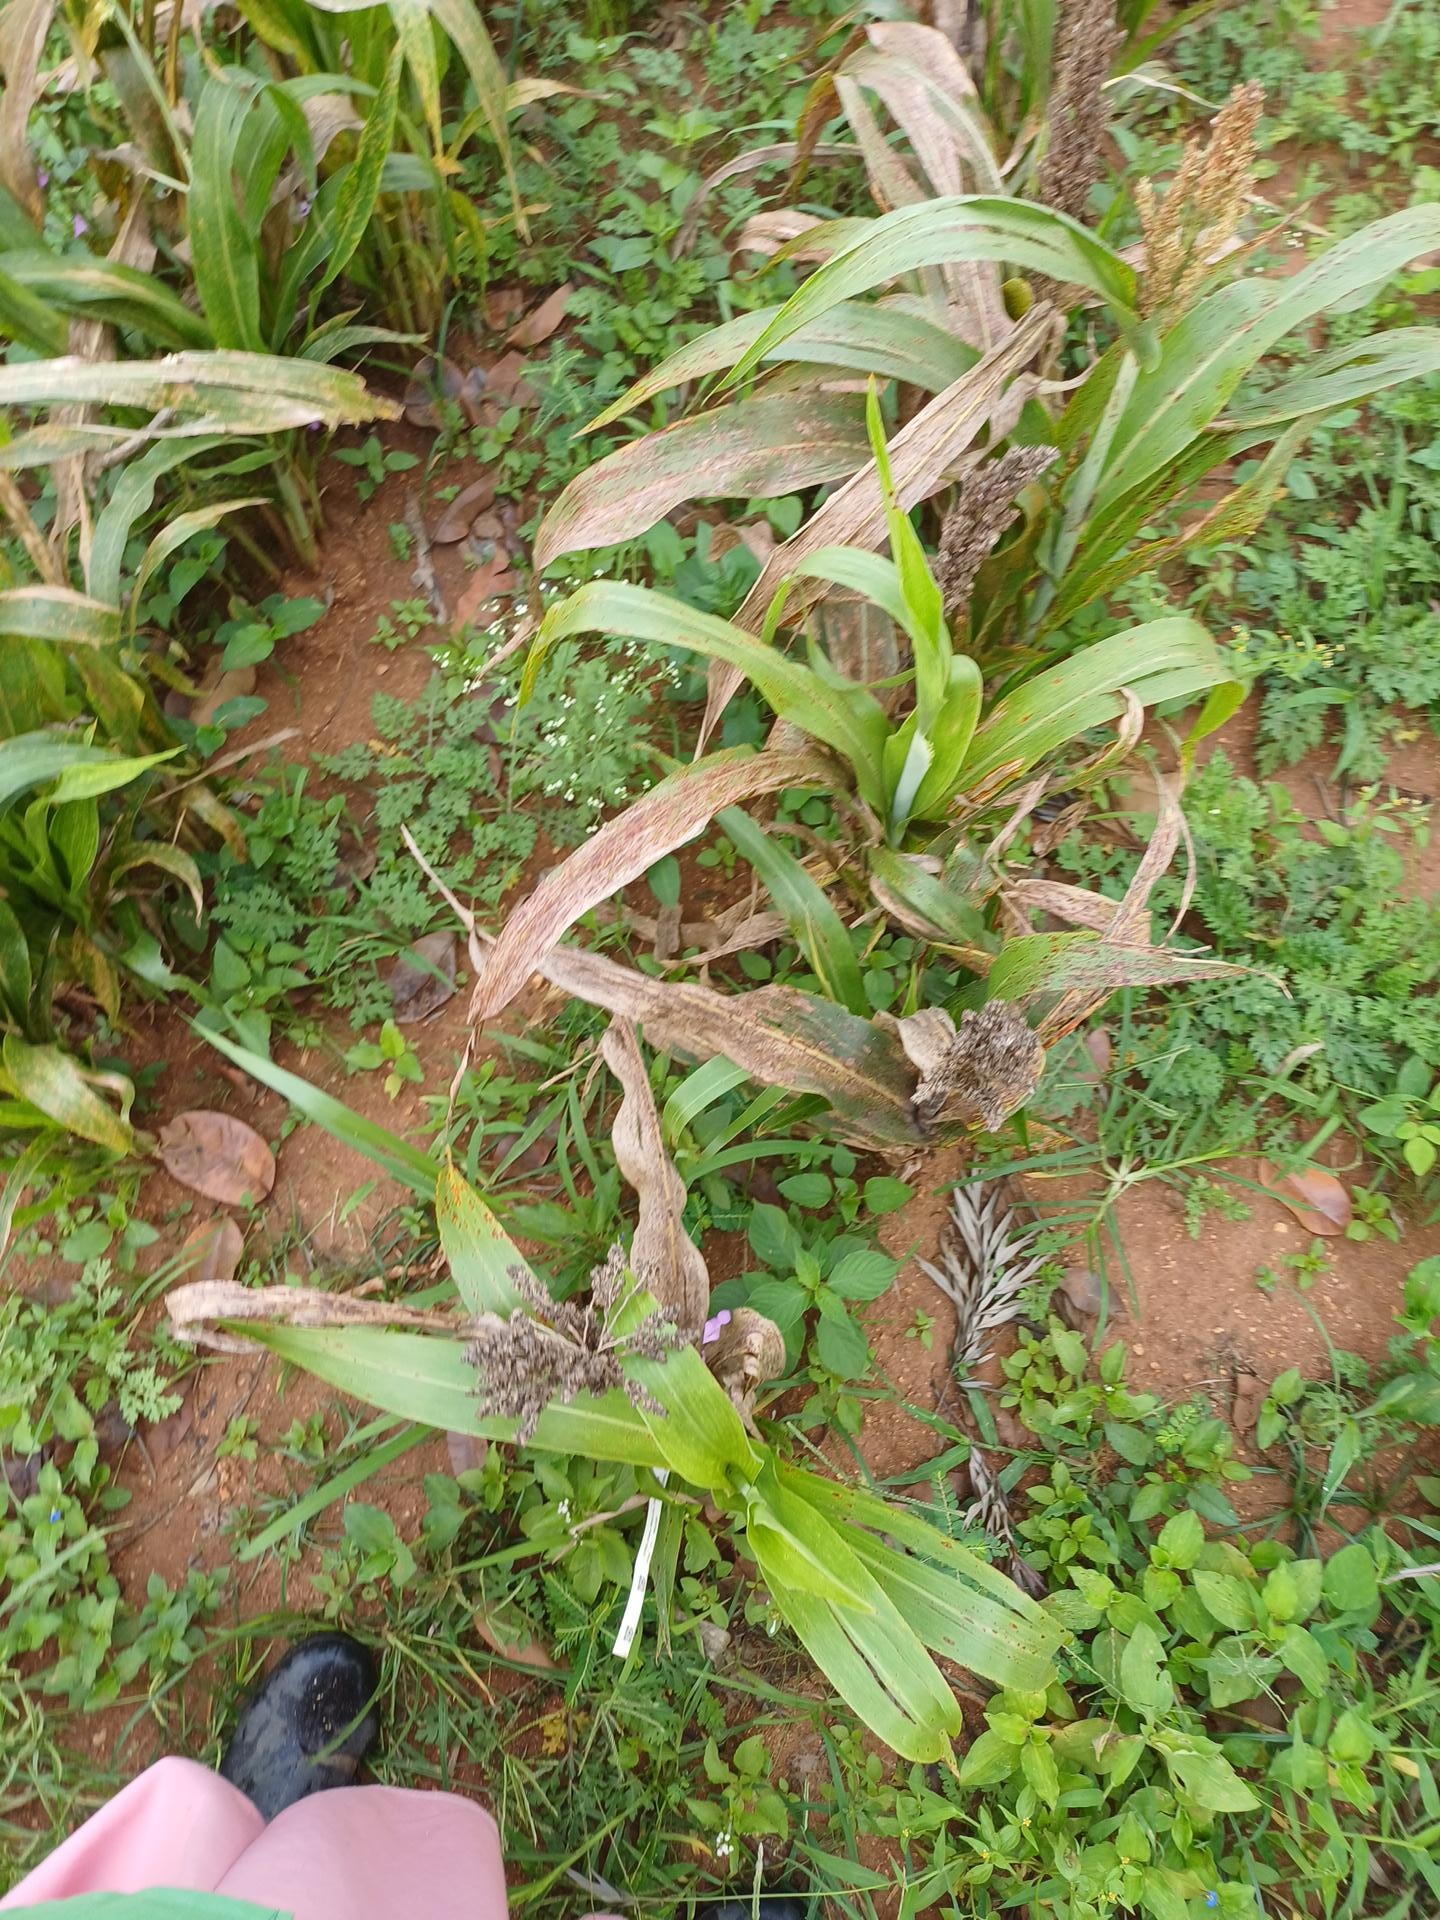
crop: sorghum
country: Kenya
